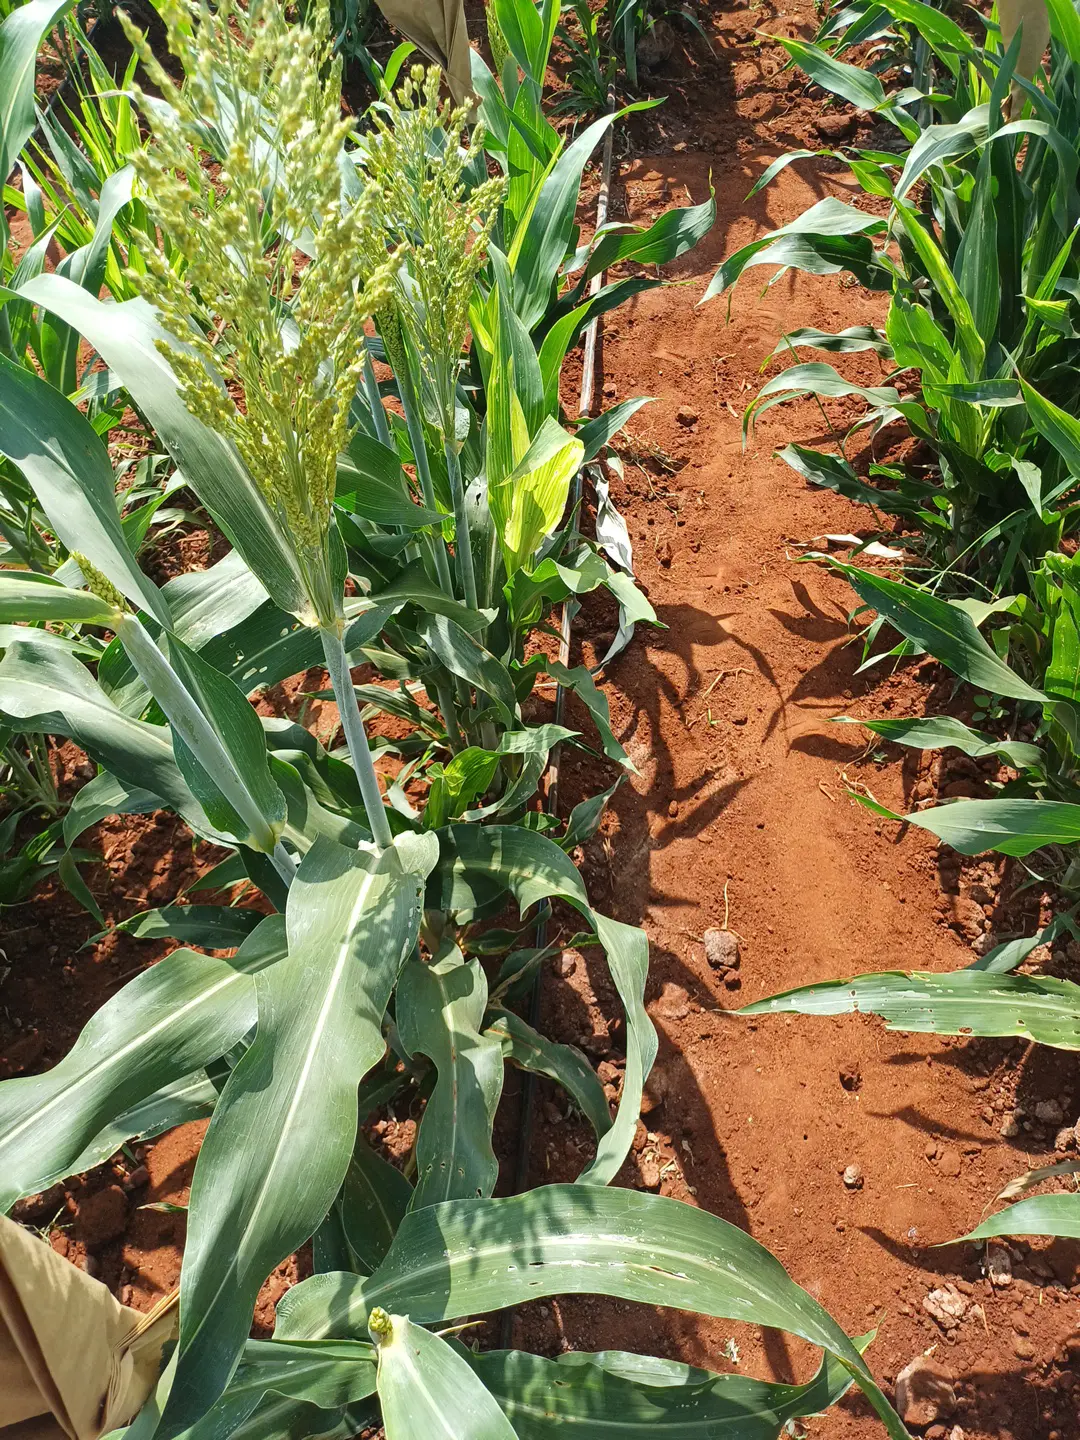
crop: sorghum
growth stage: vegetative
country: Kenya
